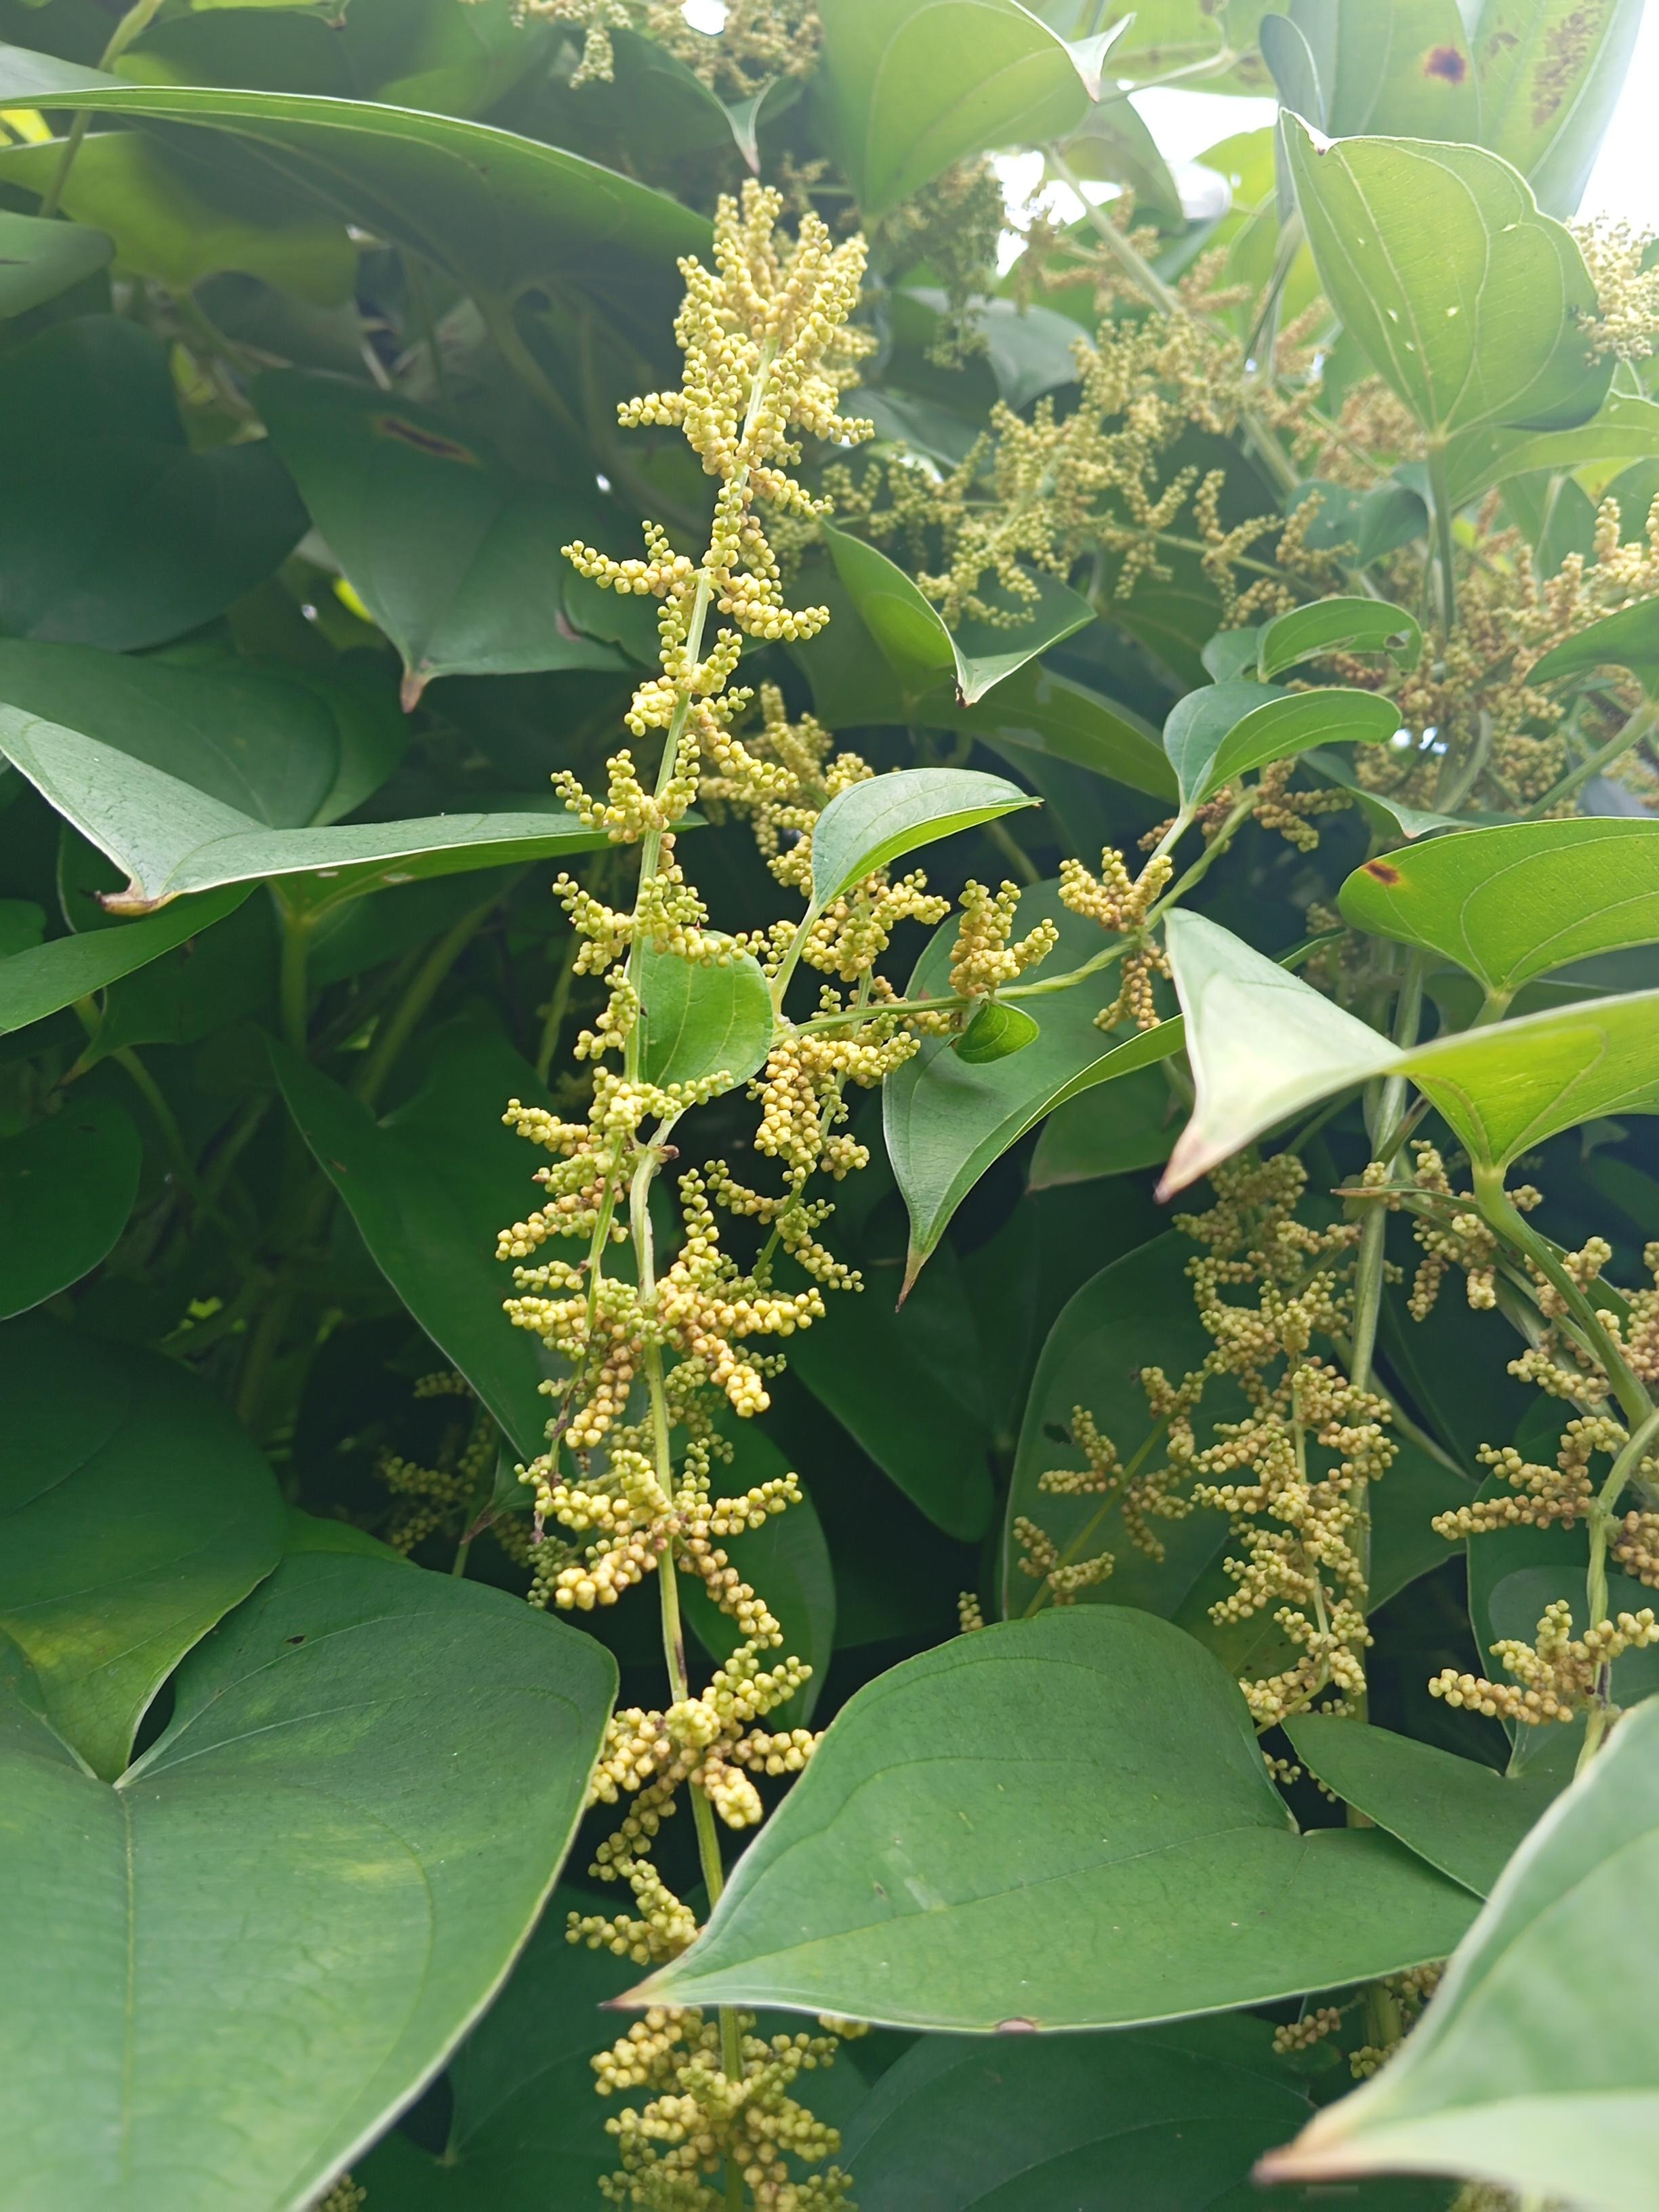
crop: yam
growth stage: flowering
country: Nigeria
